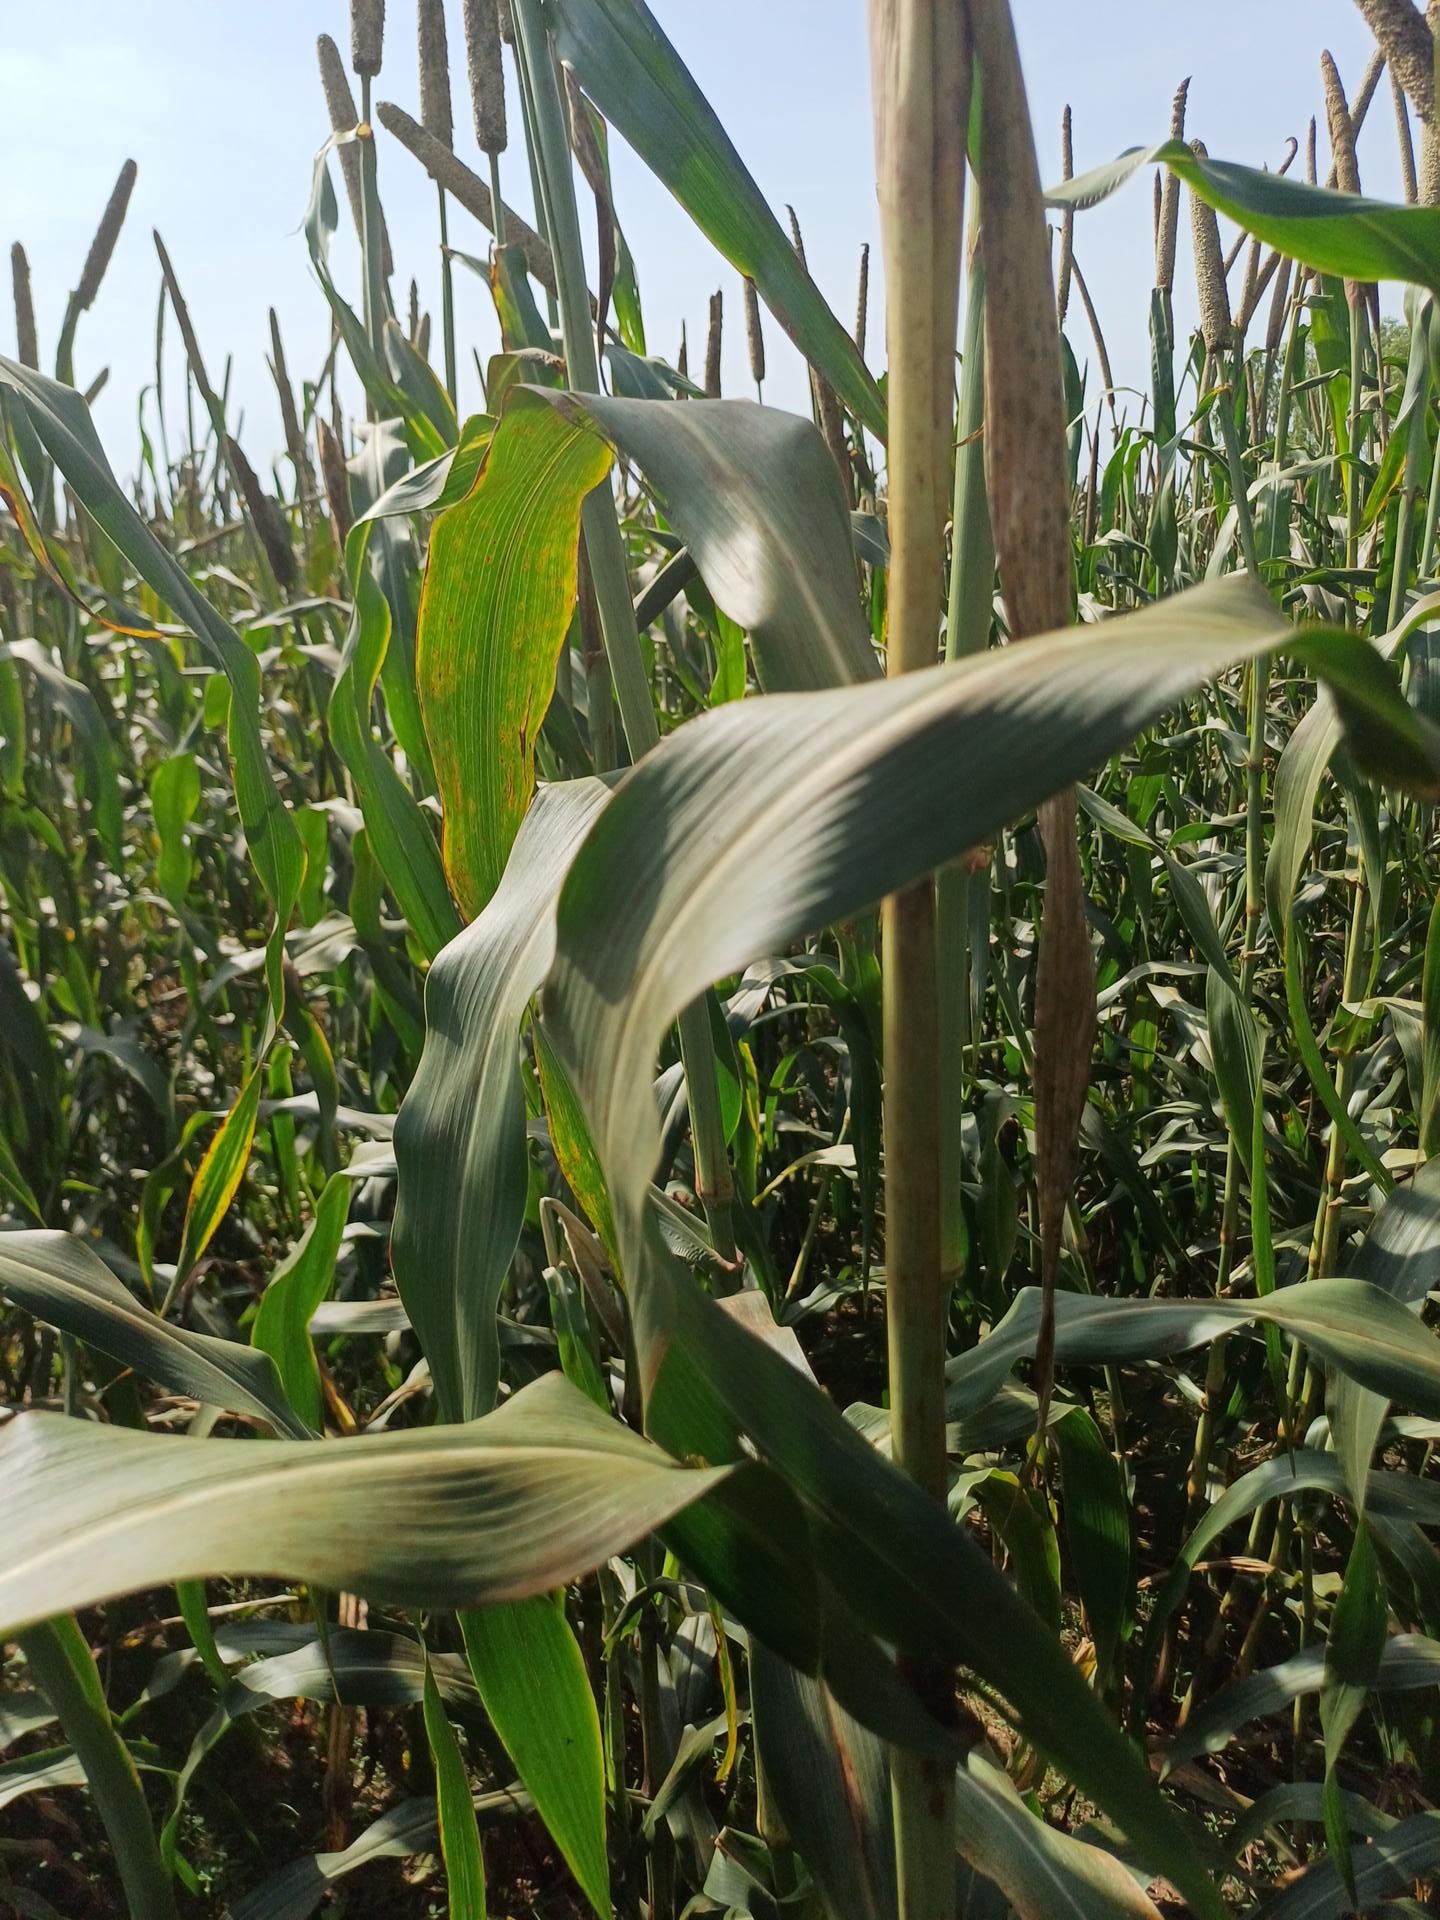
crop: pearl millet
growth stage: filling grain
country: Senegal
